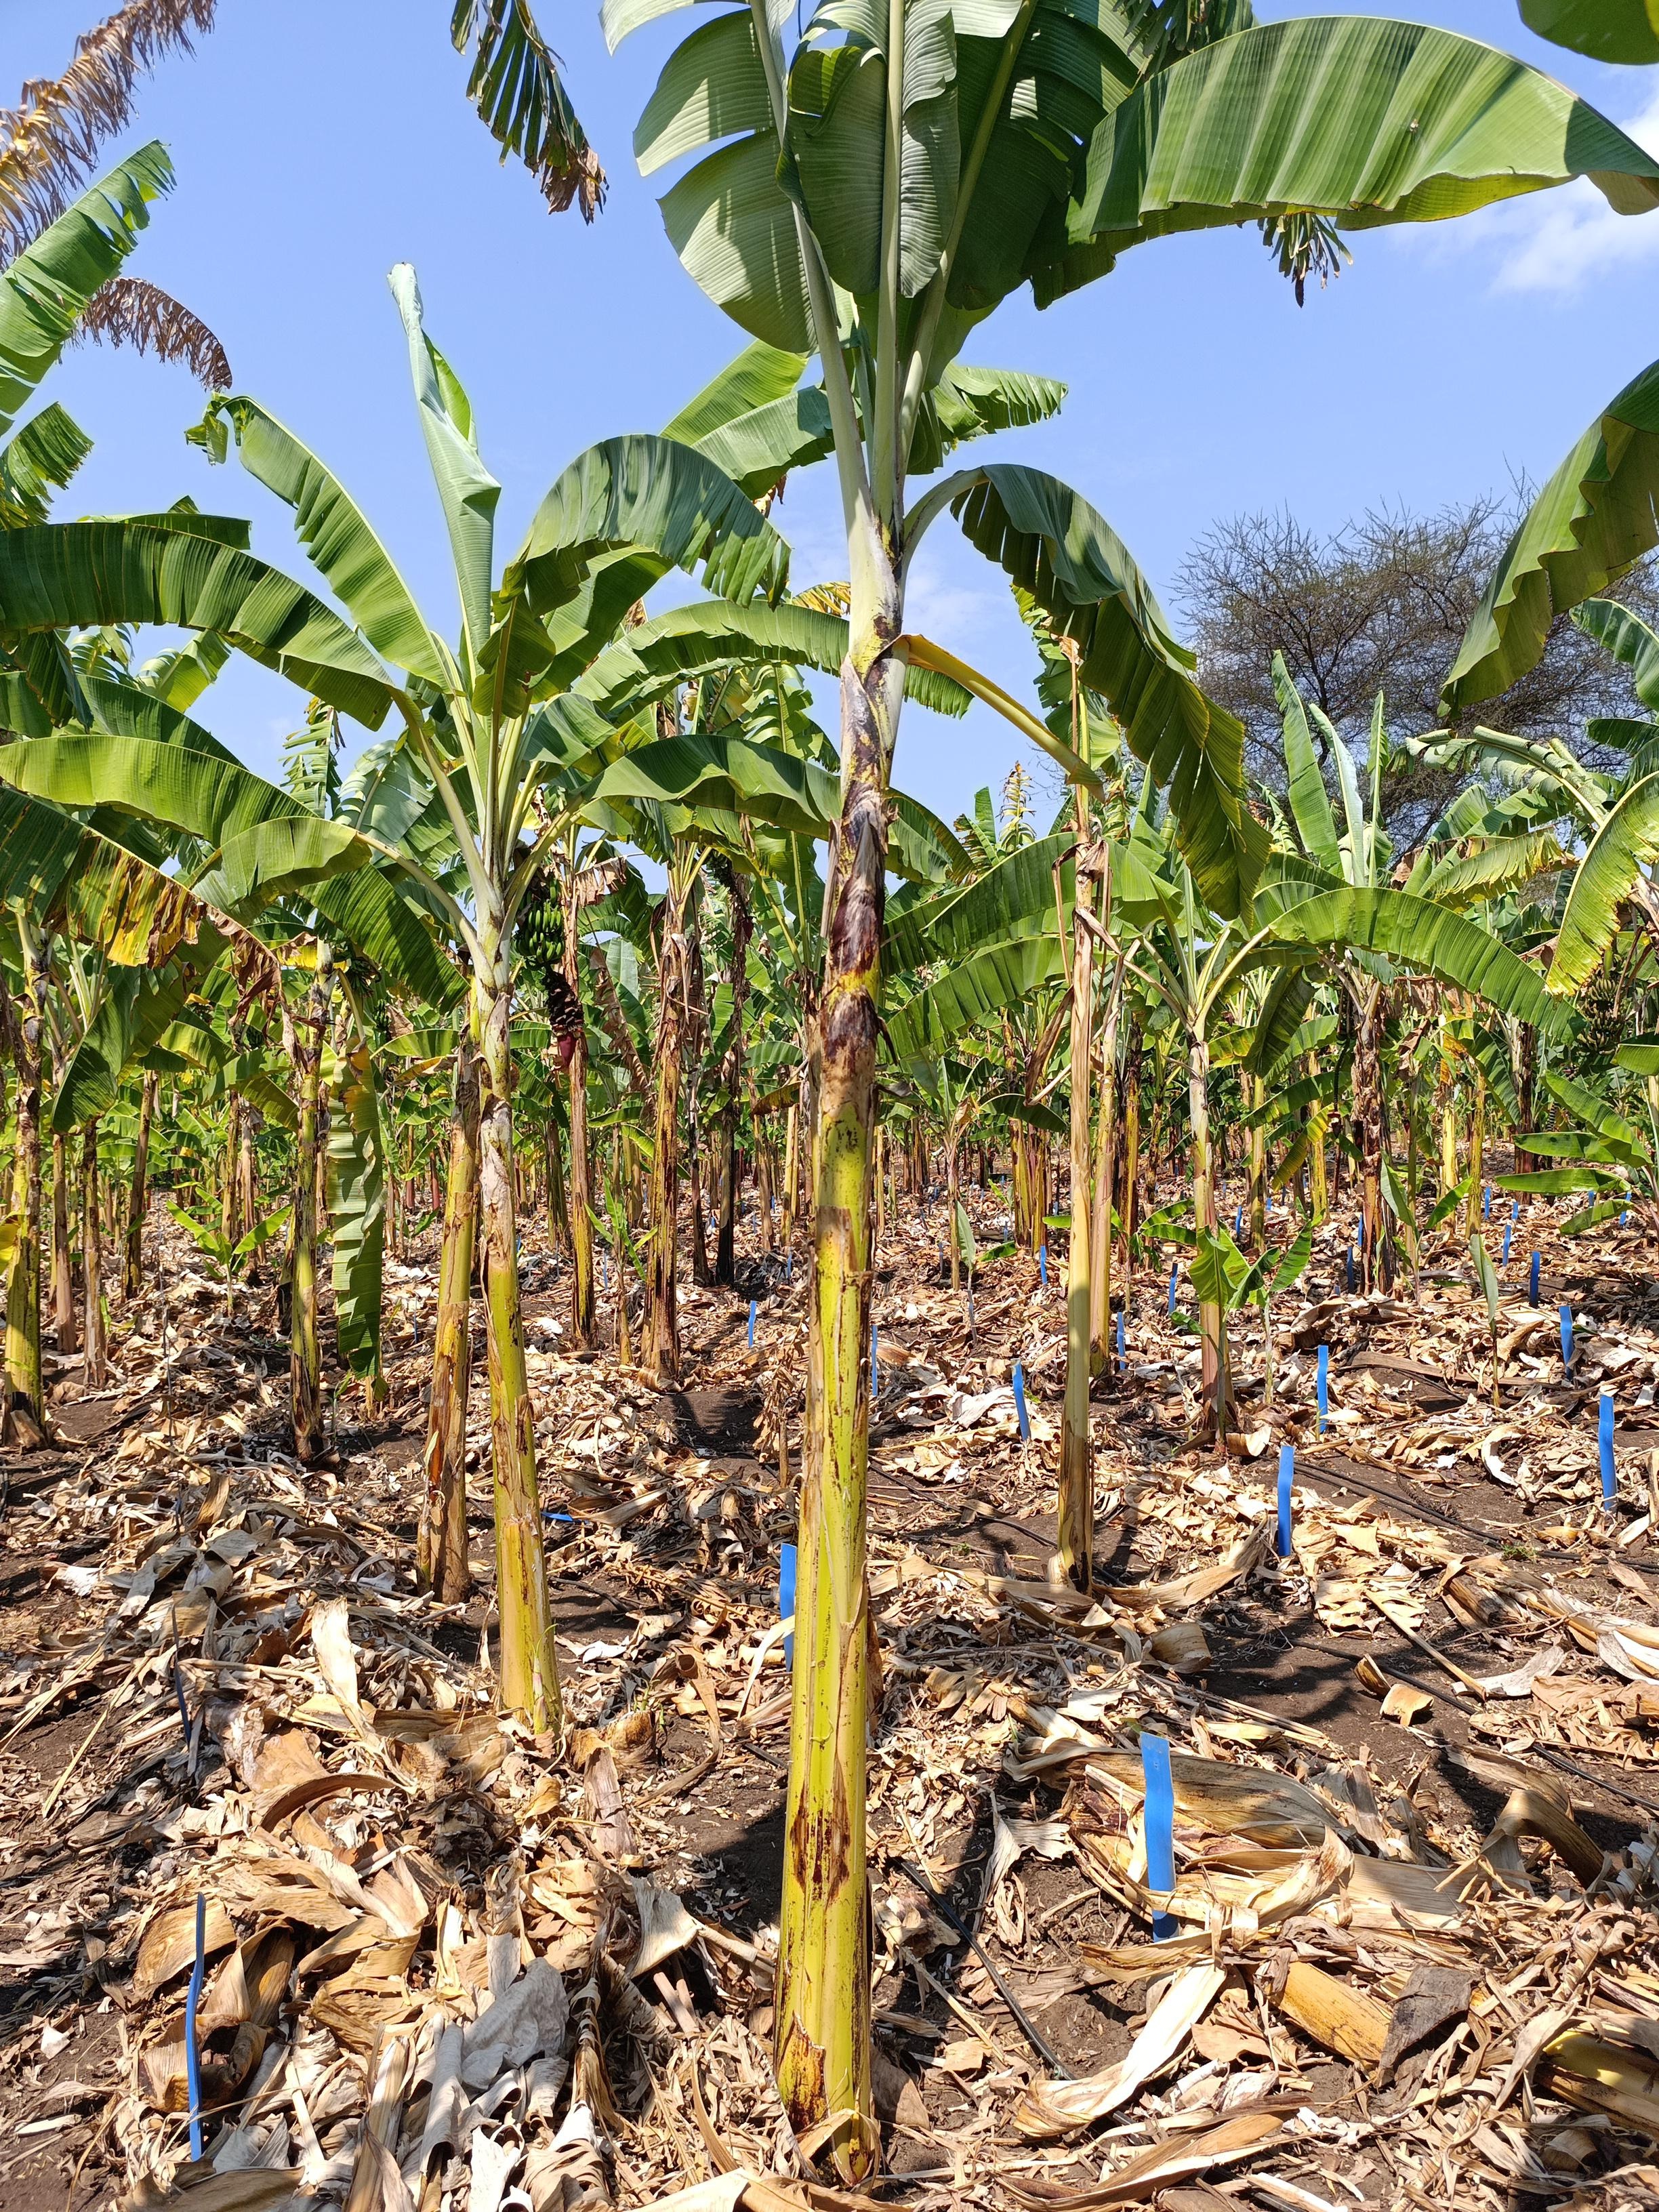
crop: banana
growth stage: vegetative
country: Tanzania
